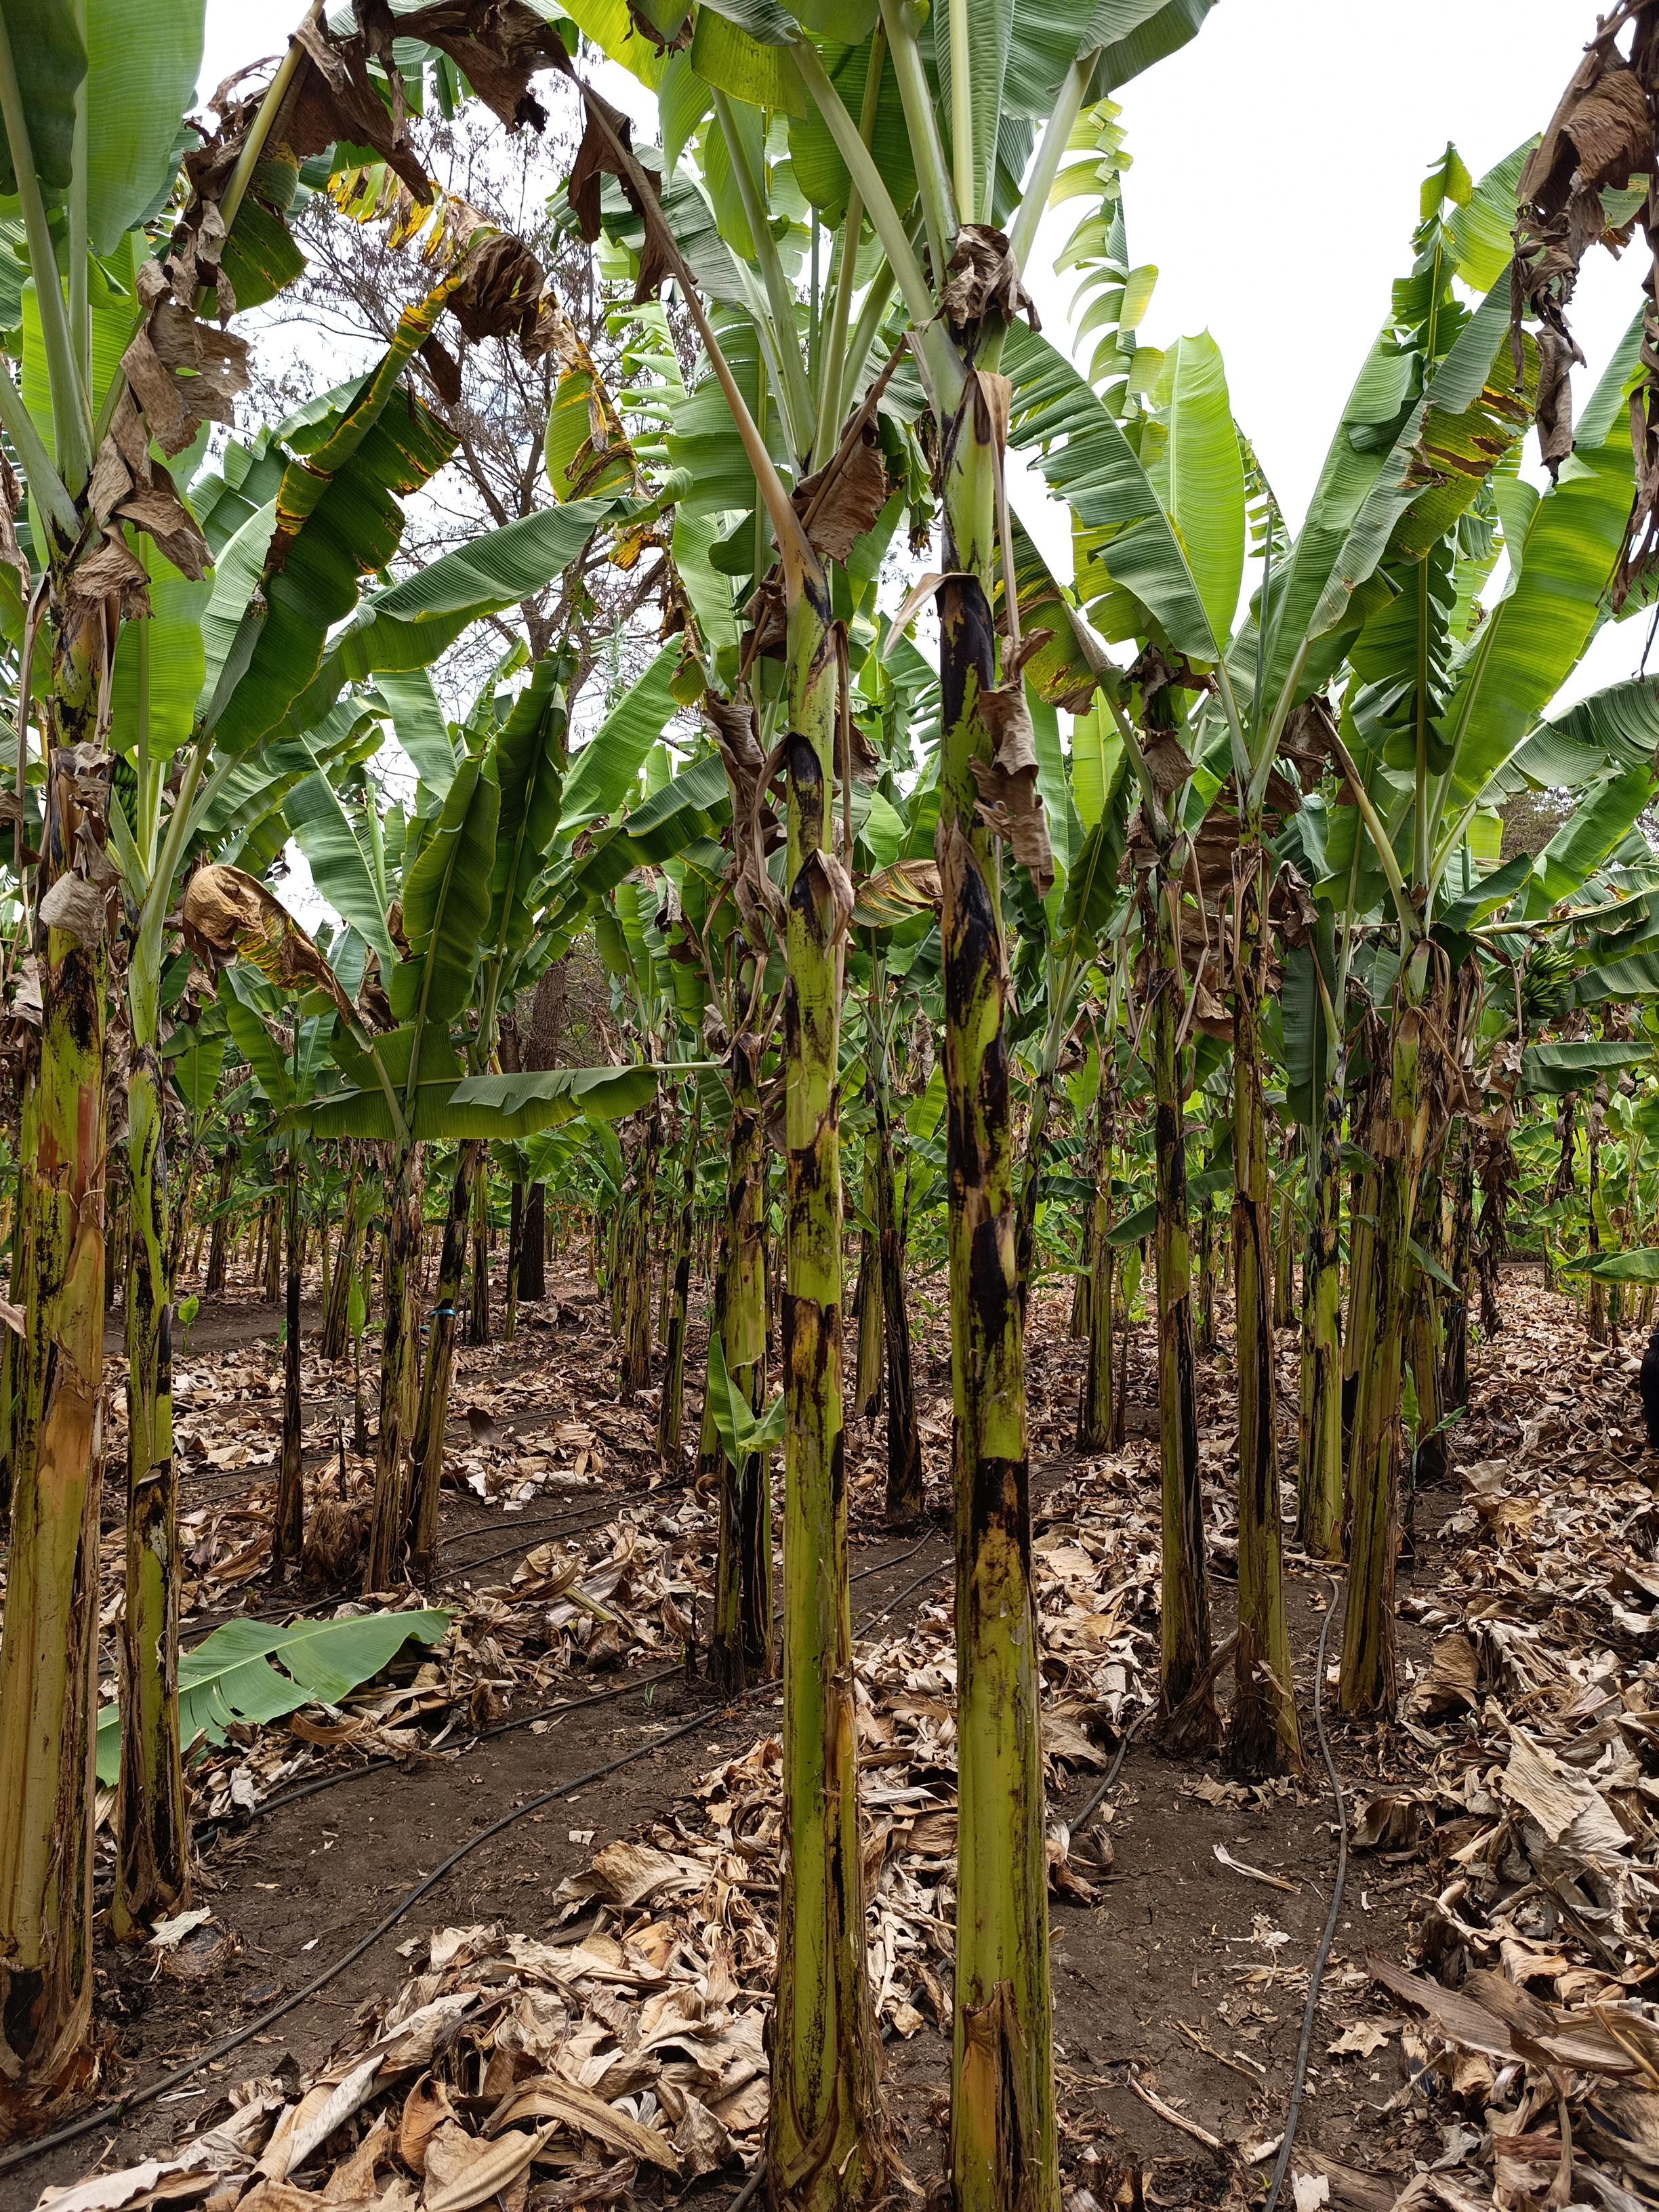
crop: banana
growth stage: vegetative
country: Tanzania
